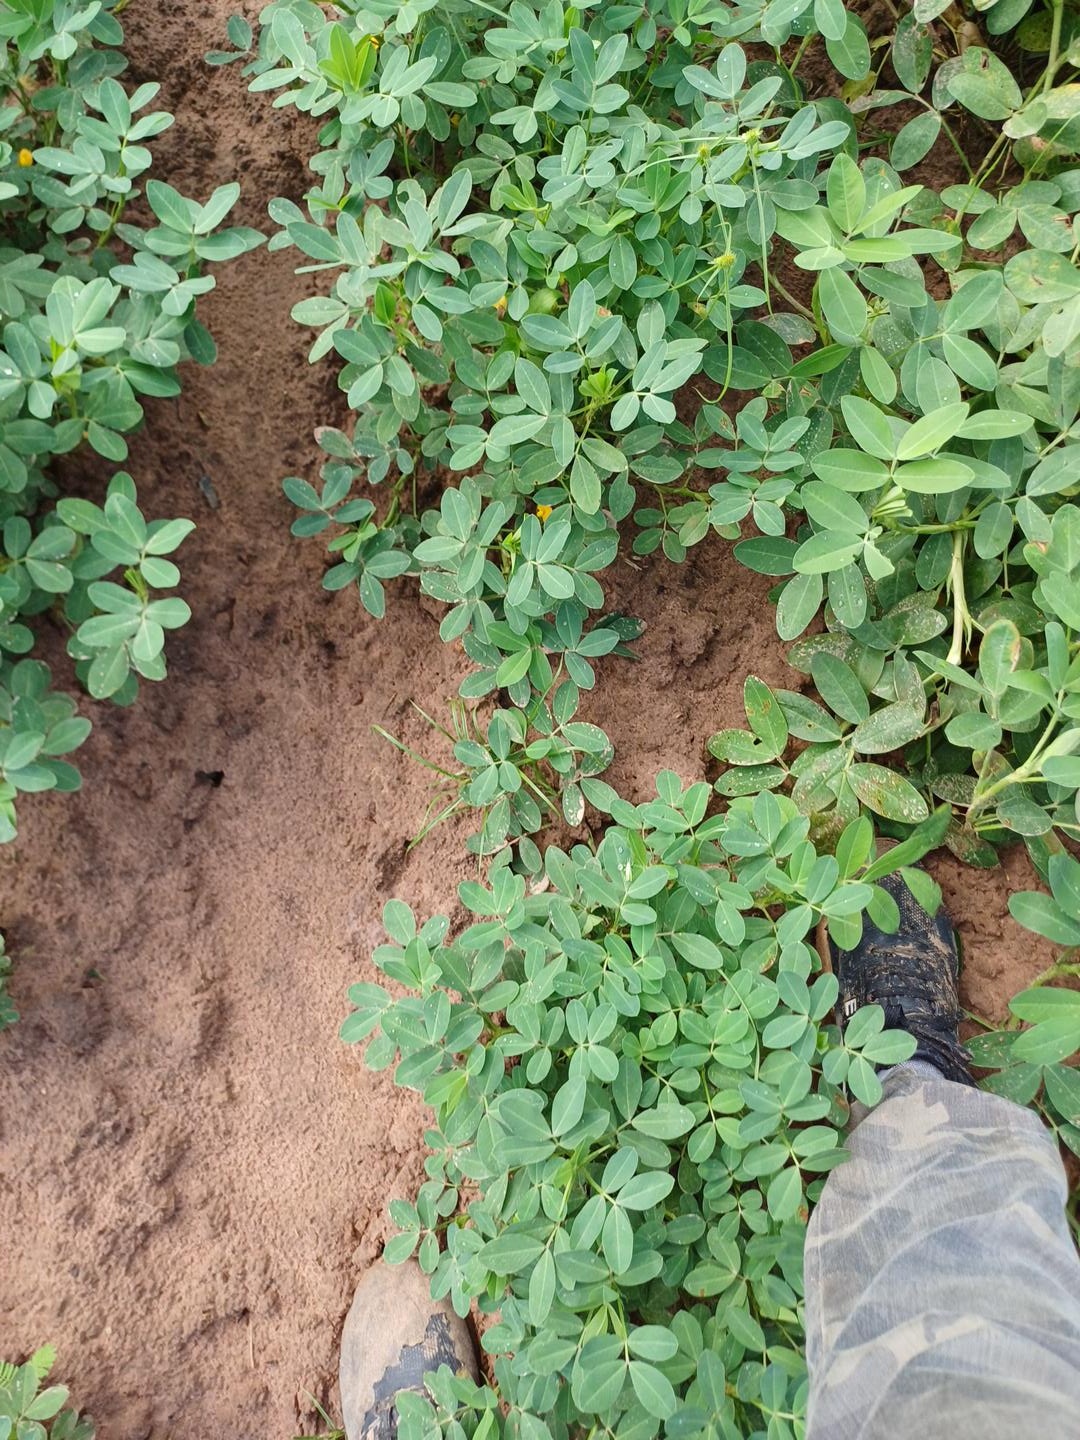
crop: groundnut
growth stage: flowering
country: Senegal
